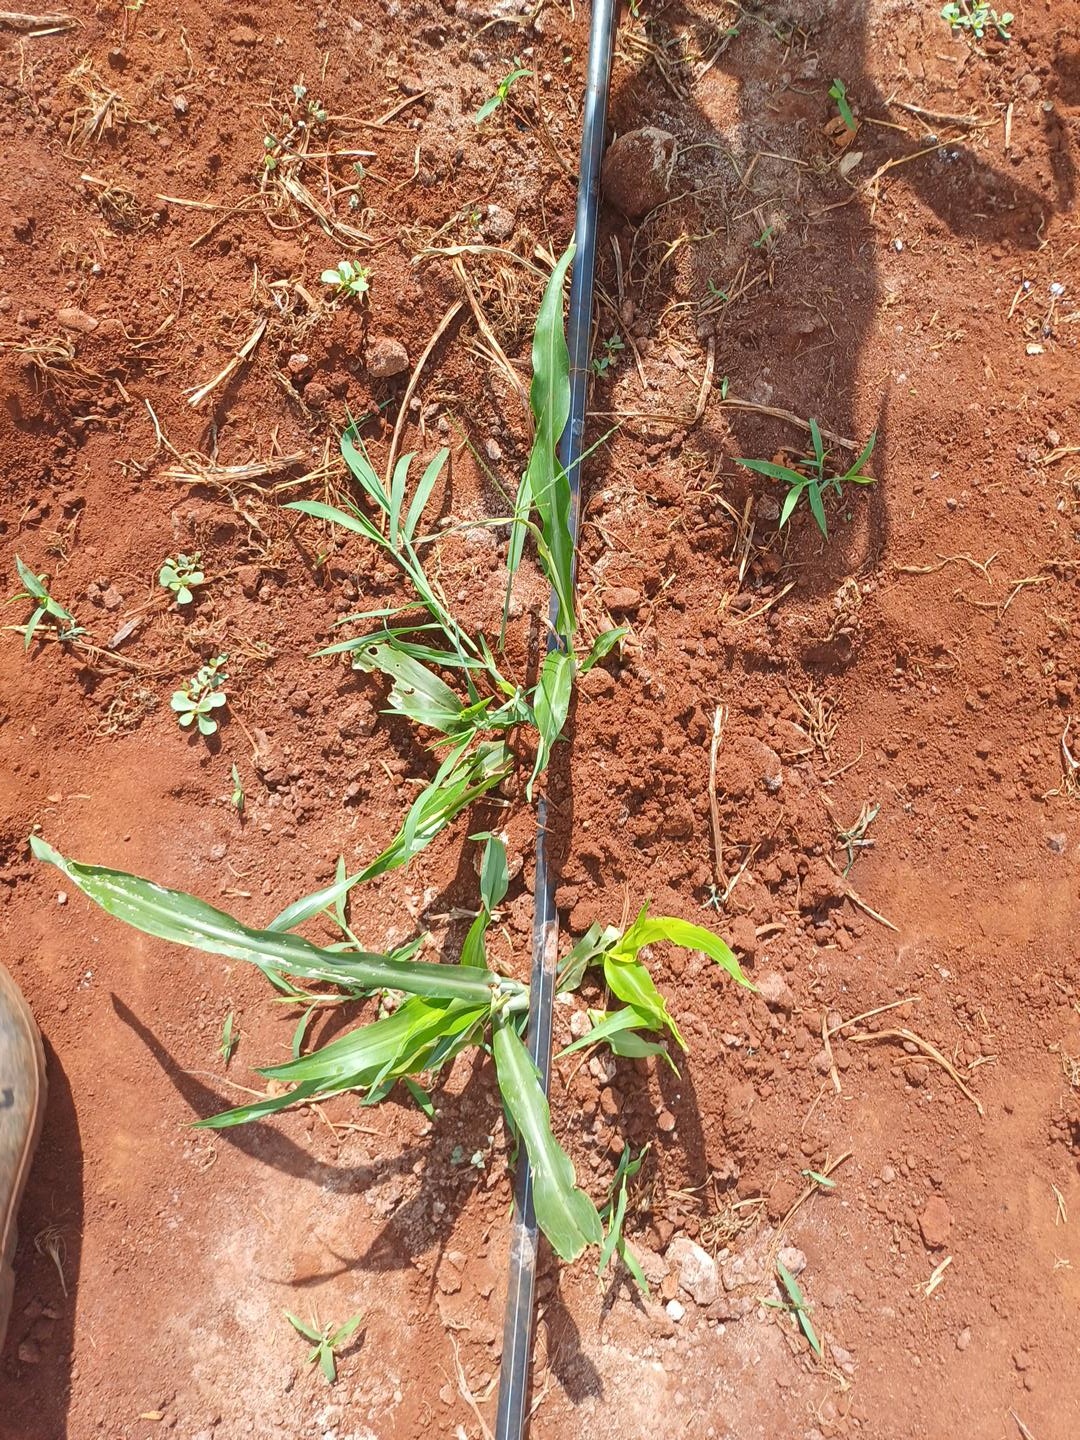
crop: sorghum
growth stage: elongation stem
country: Kenya
